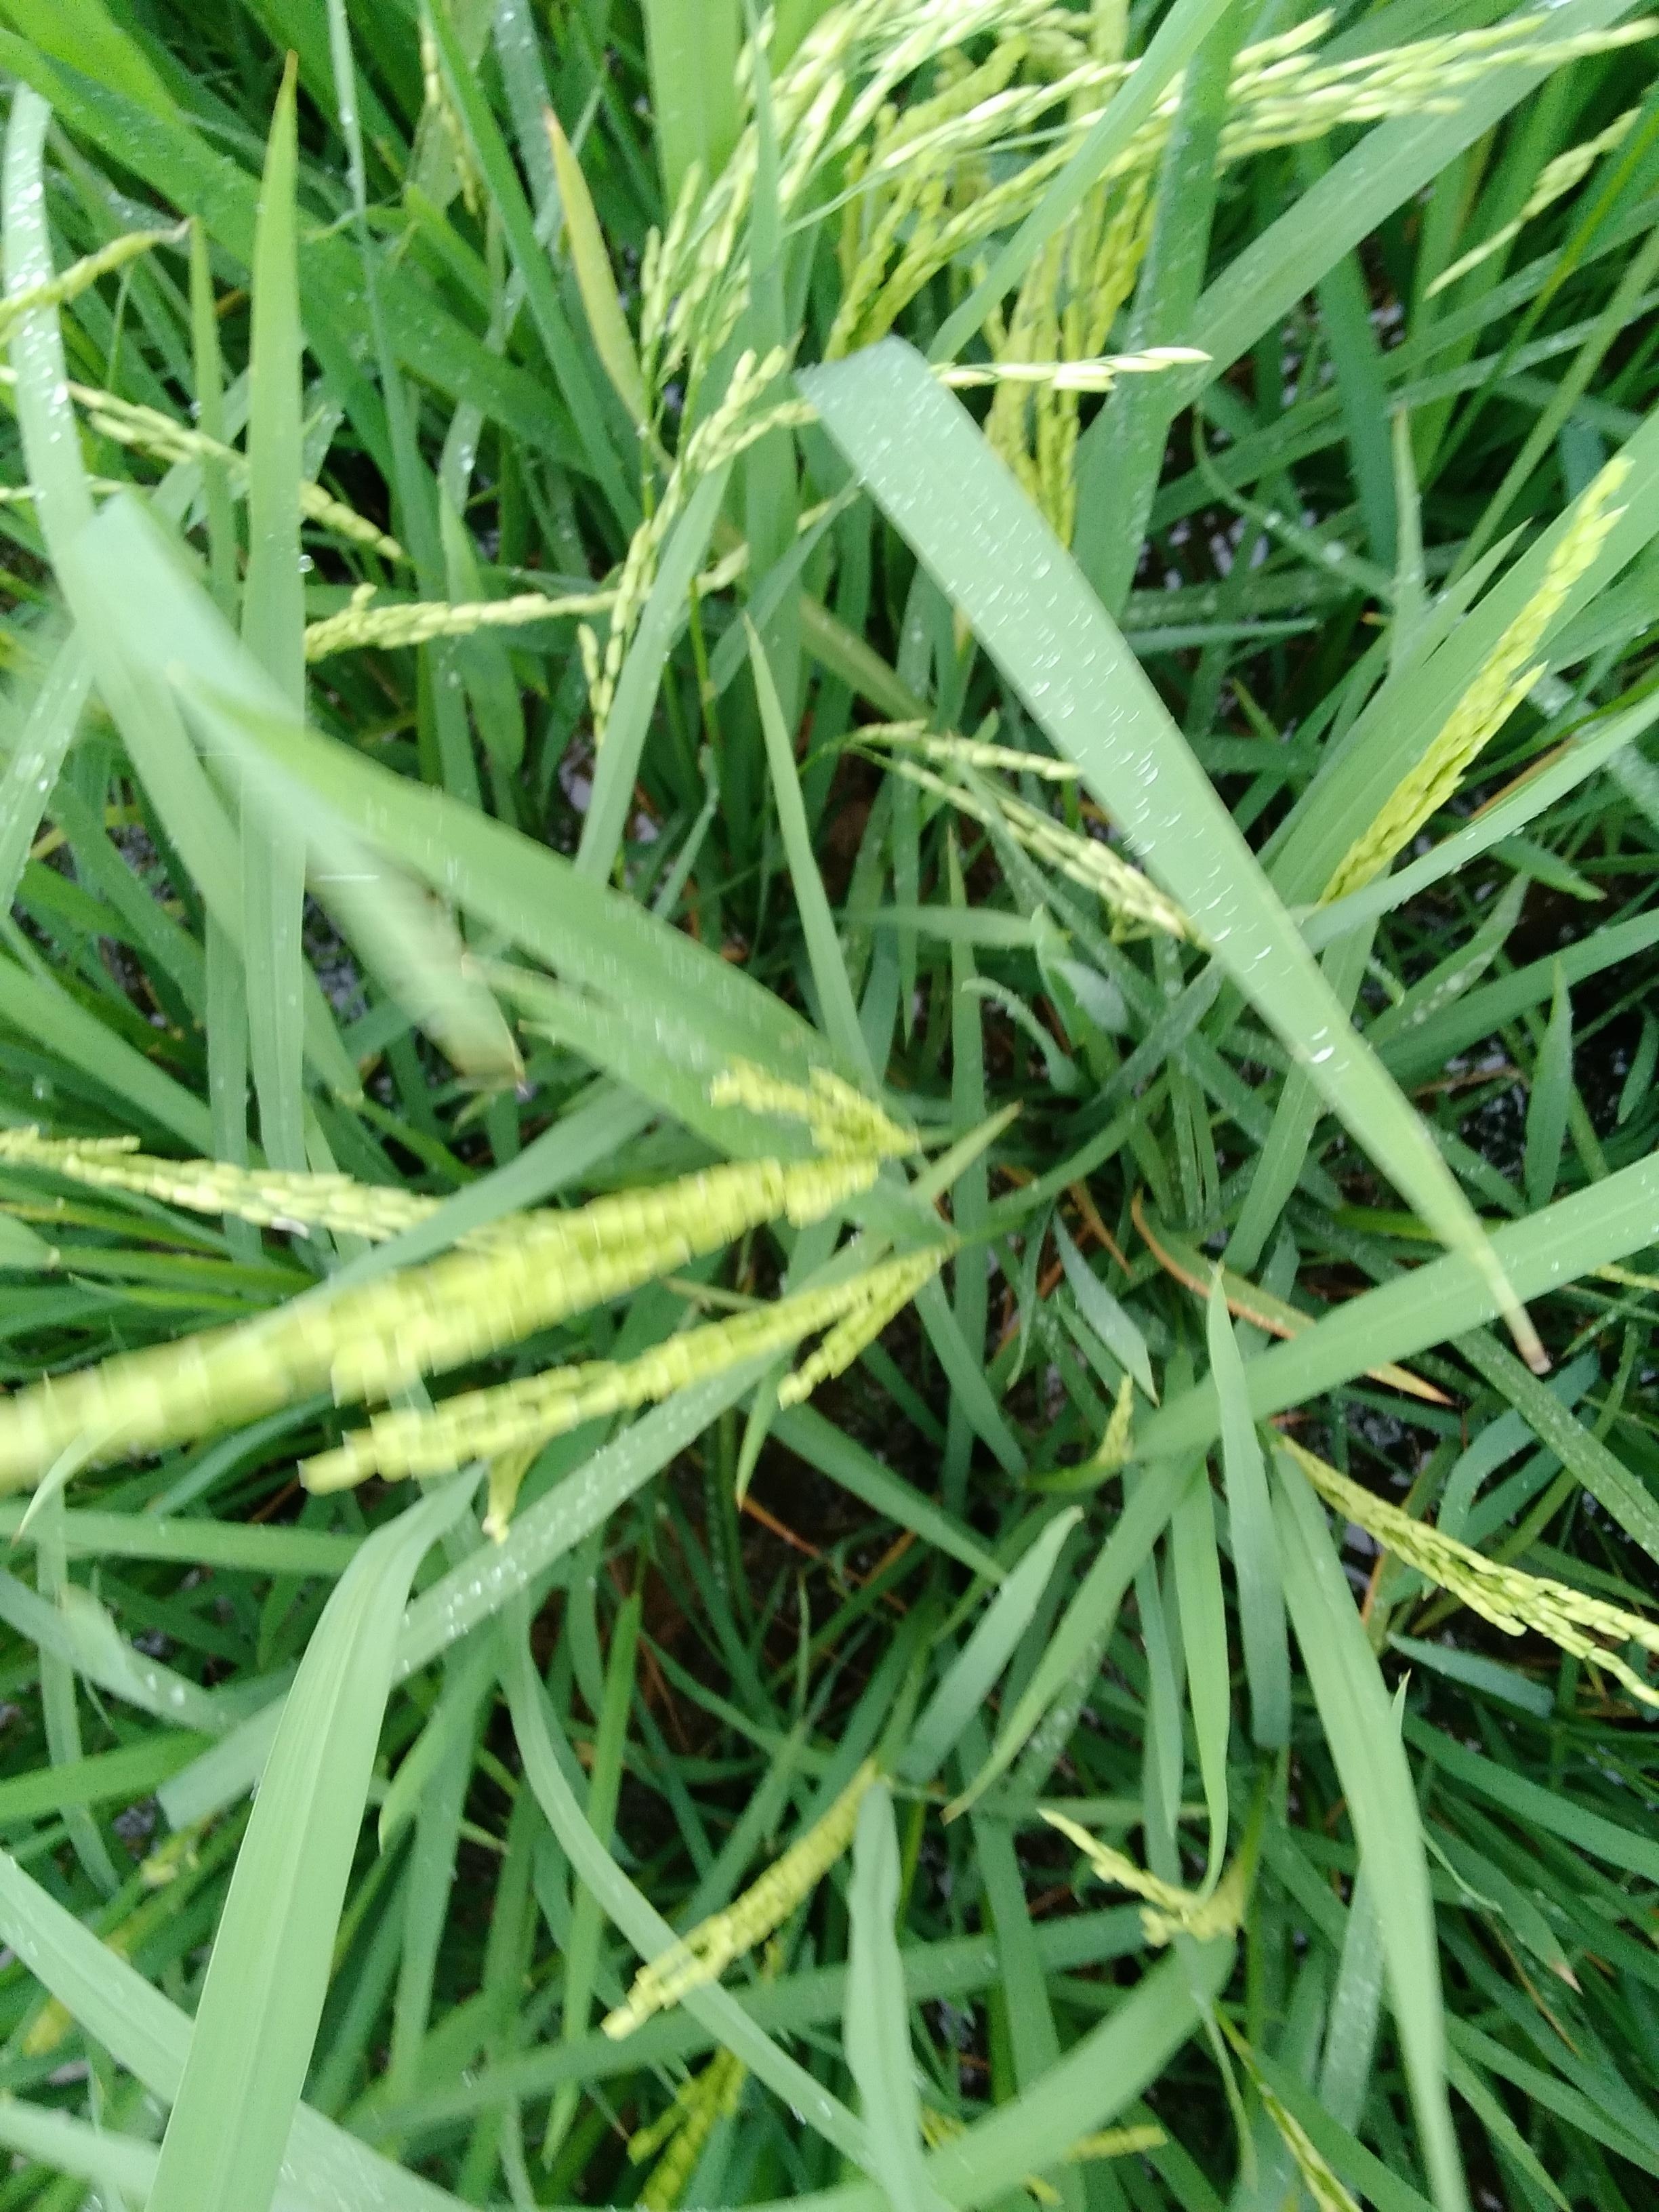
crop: rice
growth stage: flowering
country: Nigeria
